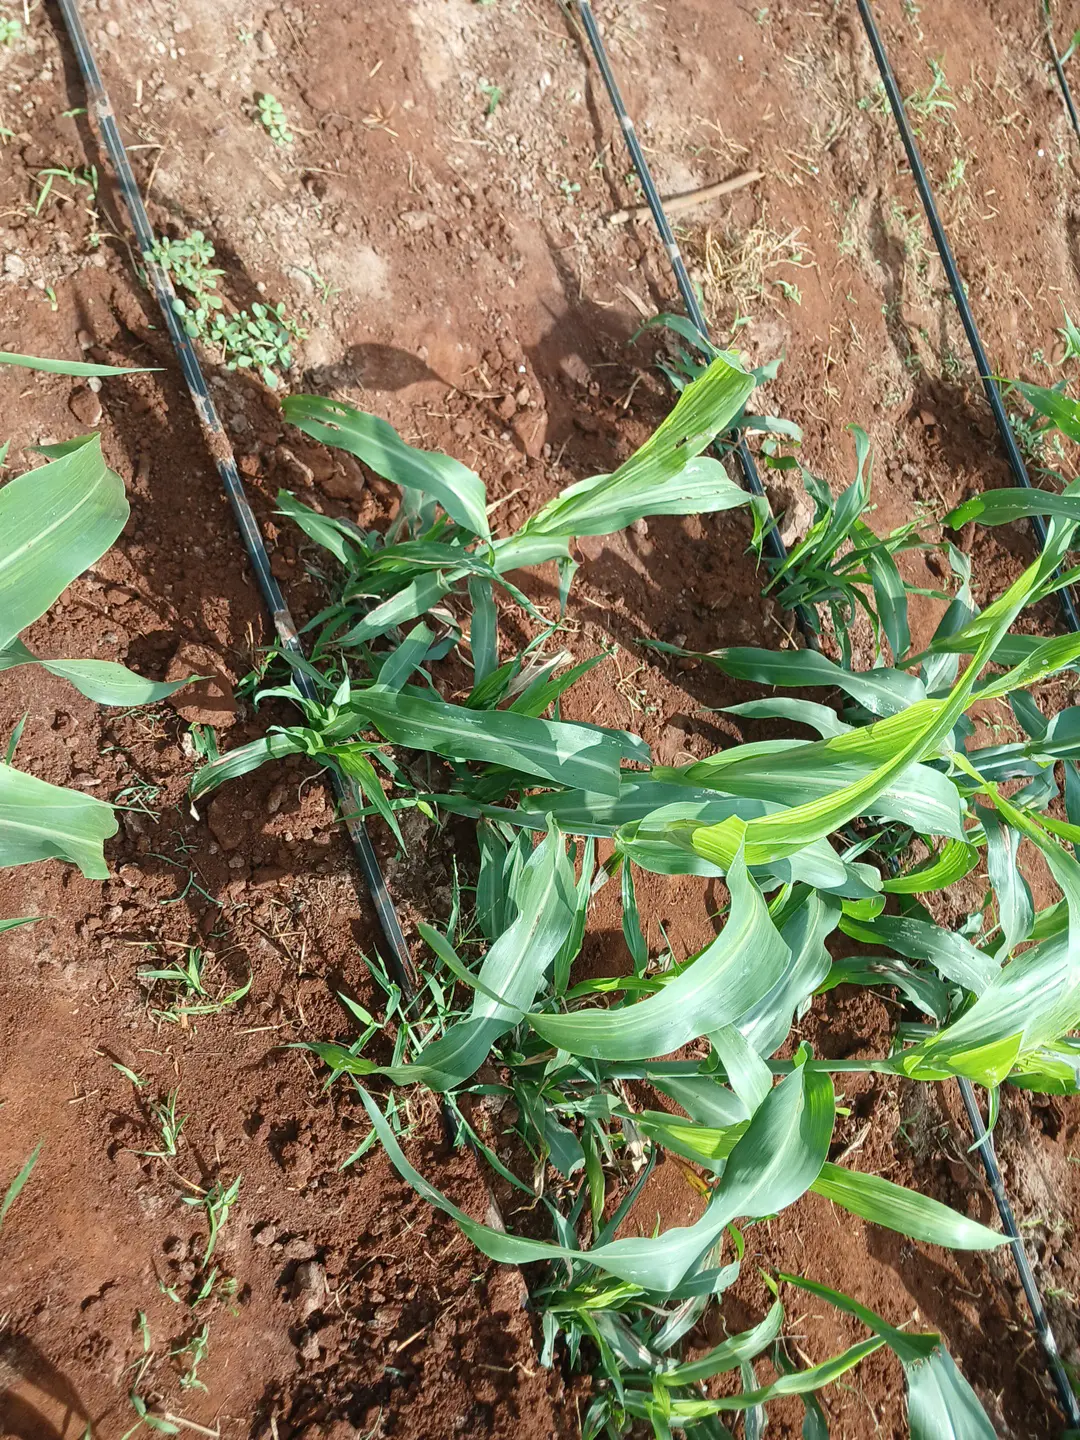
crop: sorghum
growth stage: elongation stem
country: Kenya
